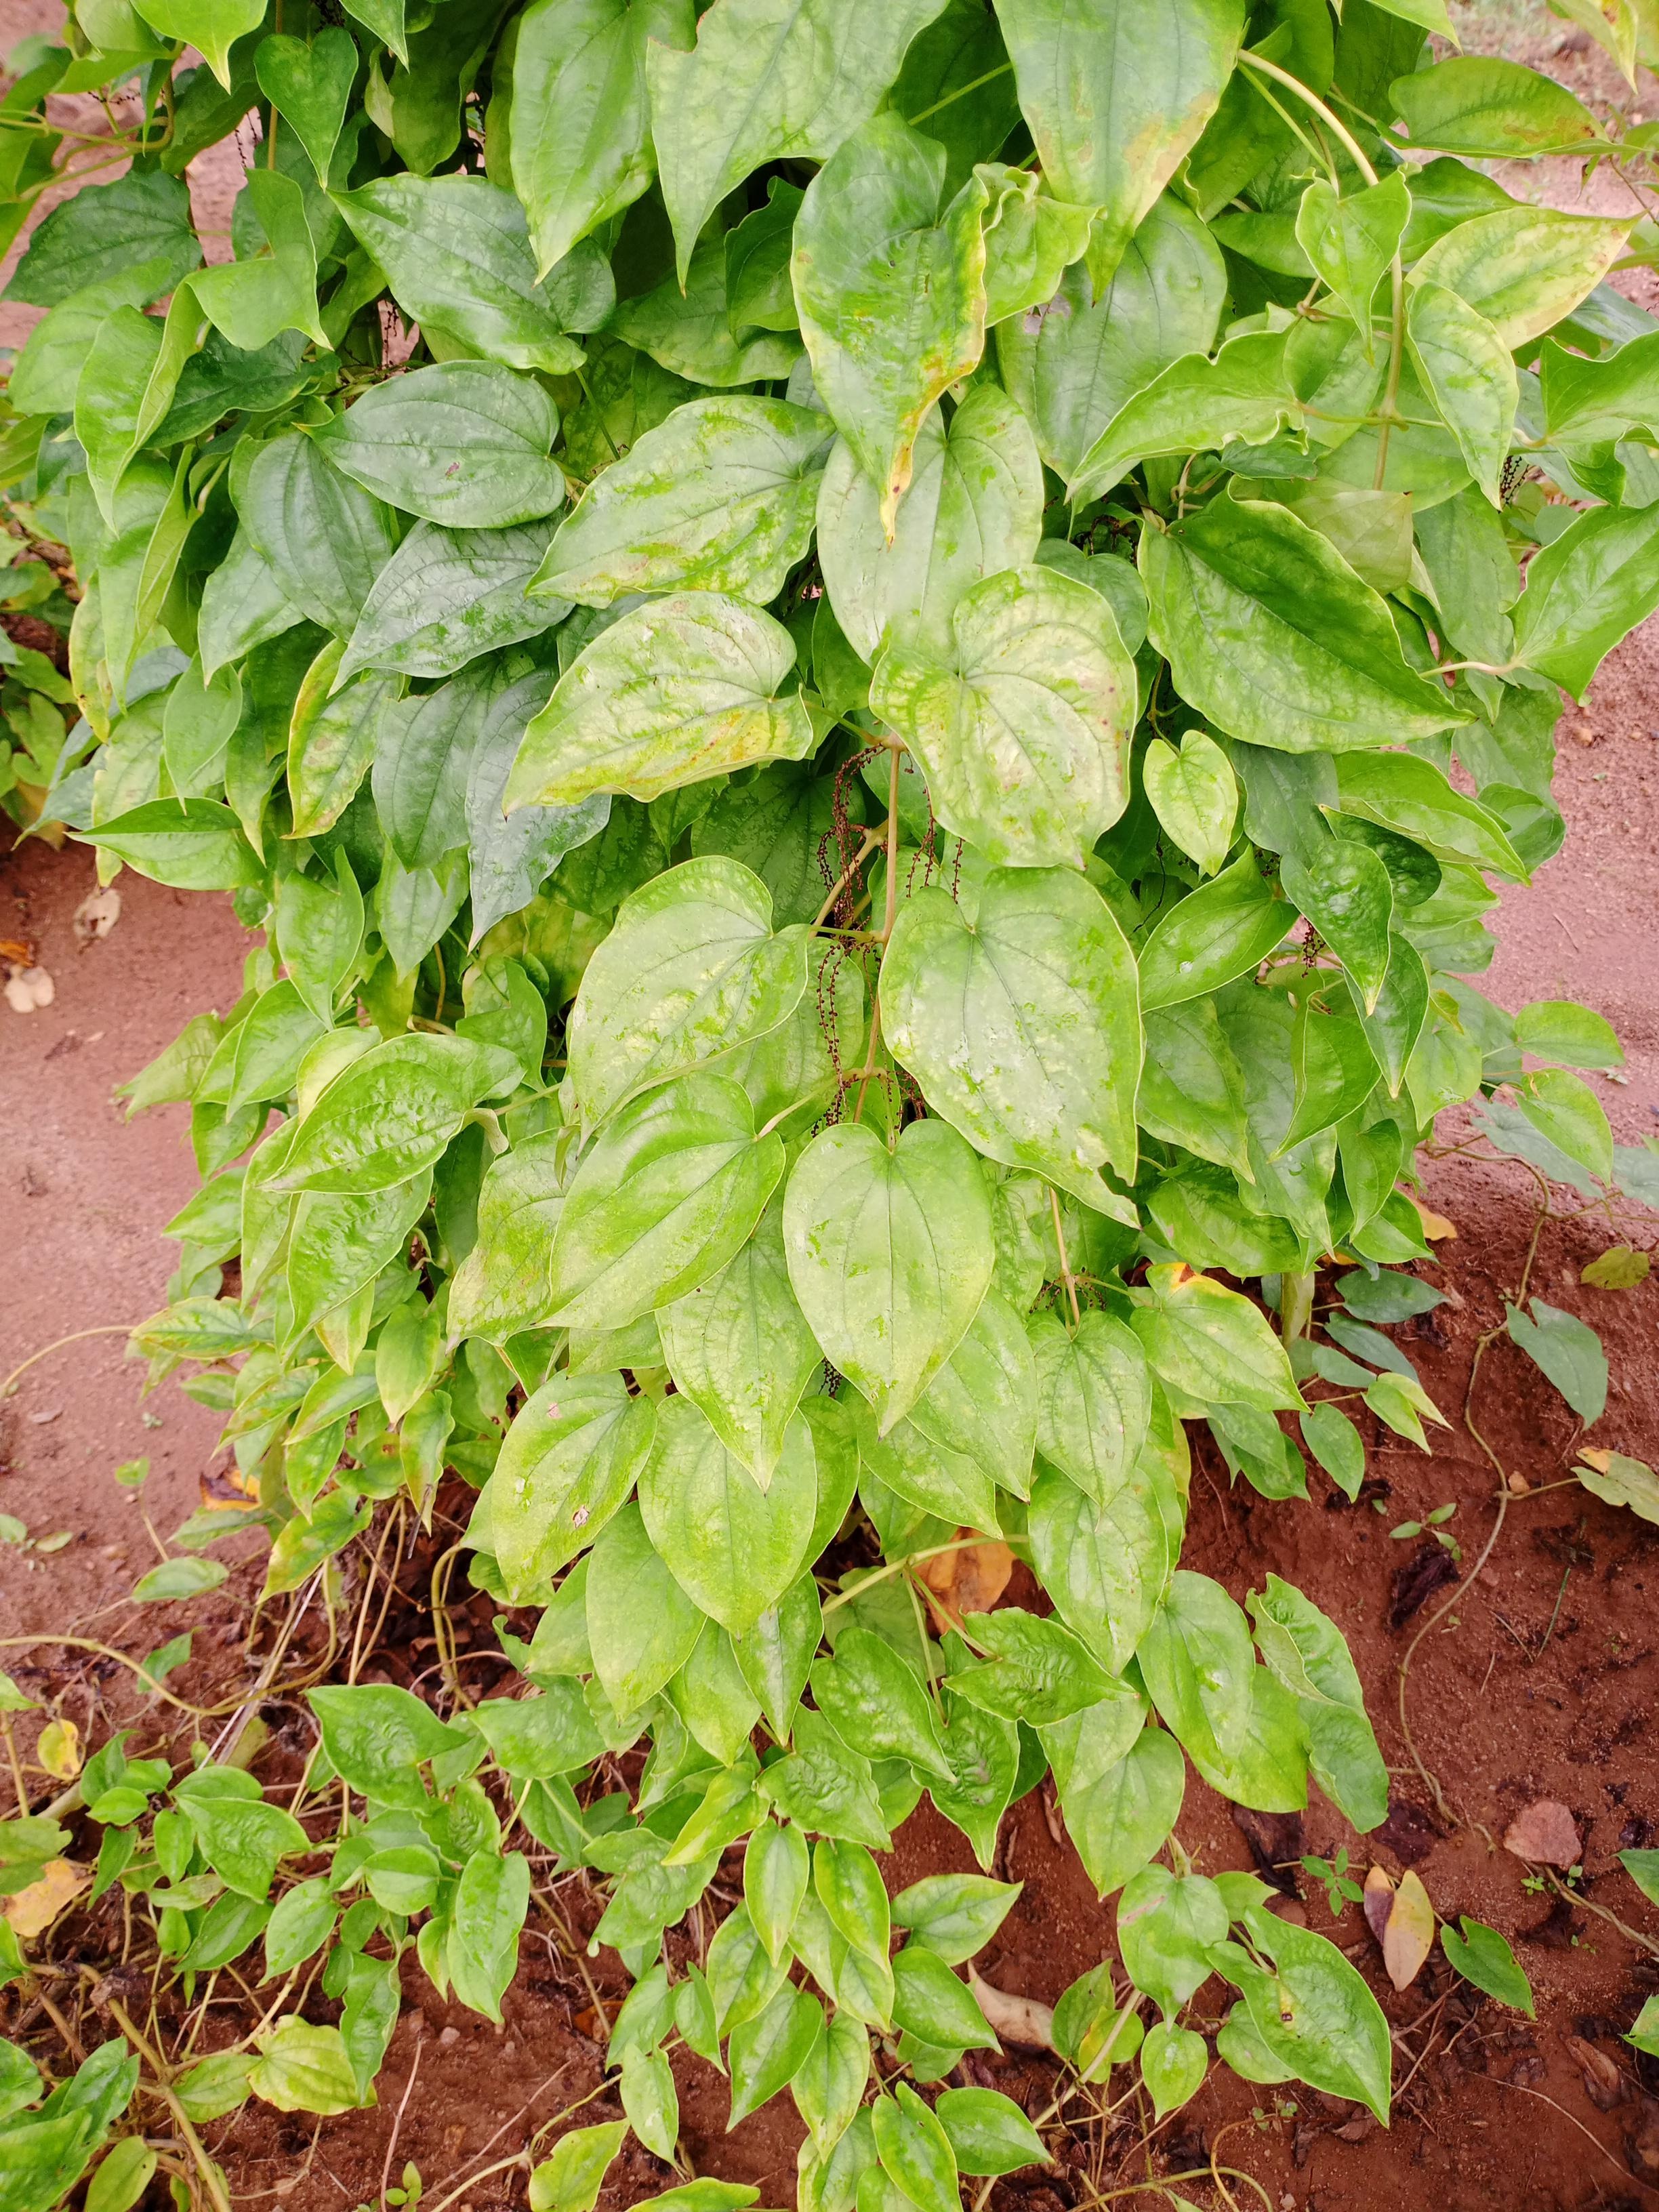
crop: yam
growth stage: vegetative
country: Nigeria
